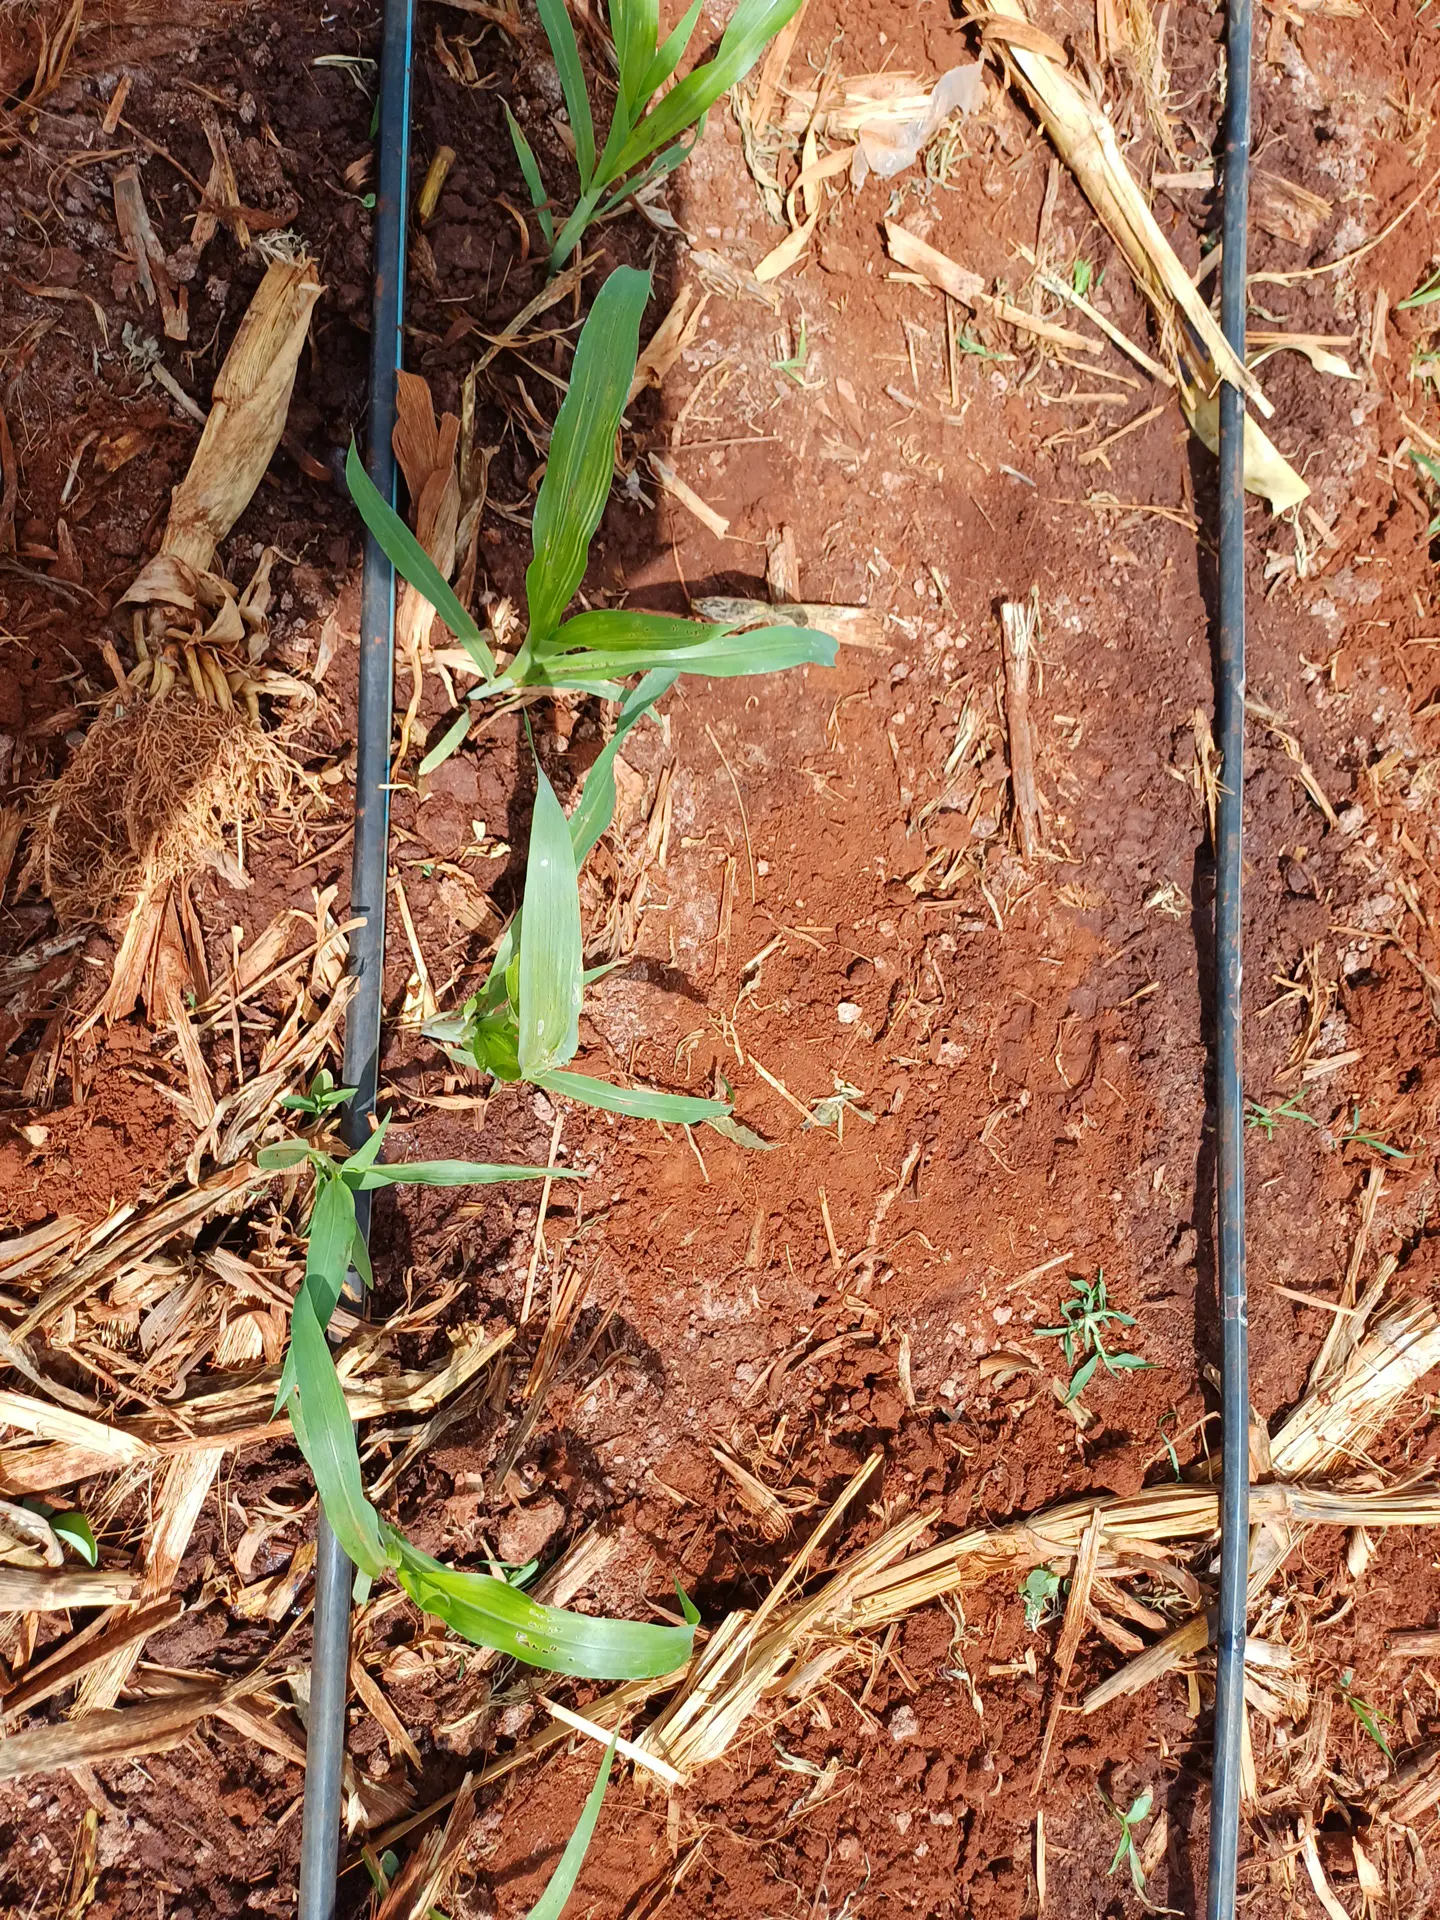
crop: sorghum
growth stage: vegetative
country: Kenya
